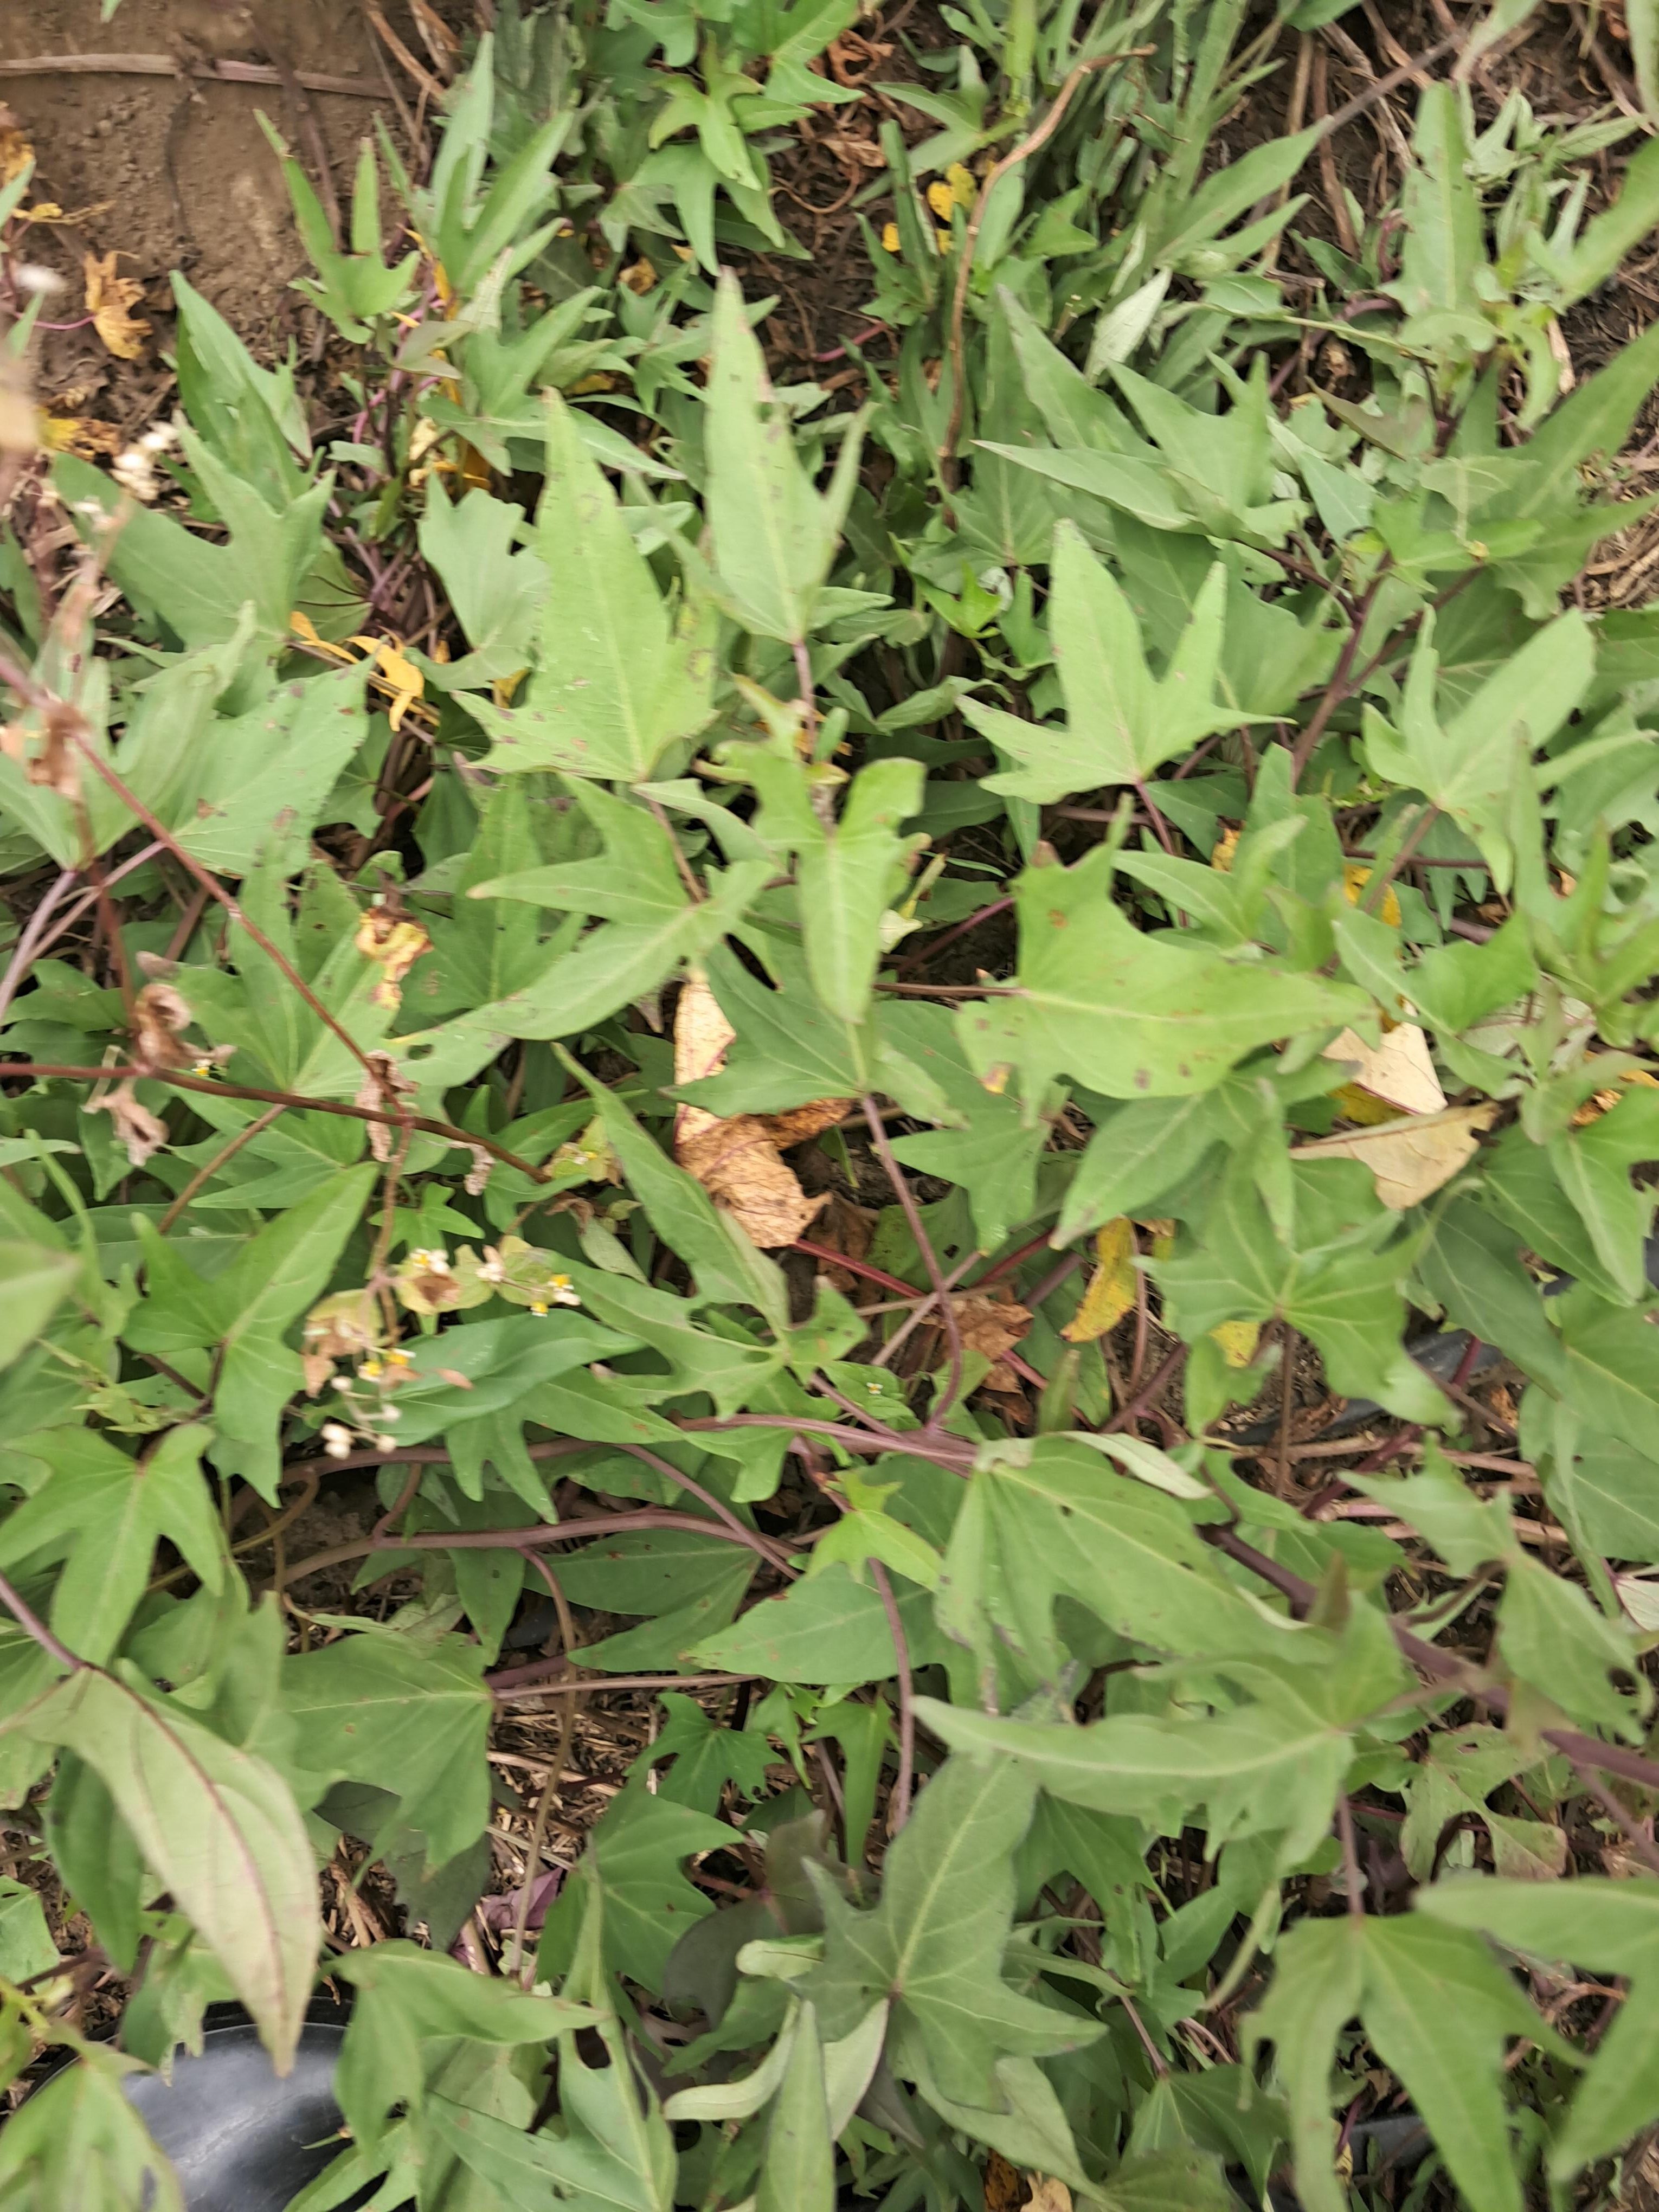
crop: sweet potato
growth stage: flowering
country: Tanzania
